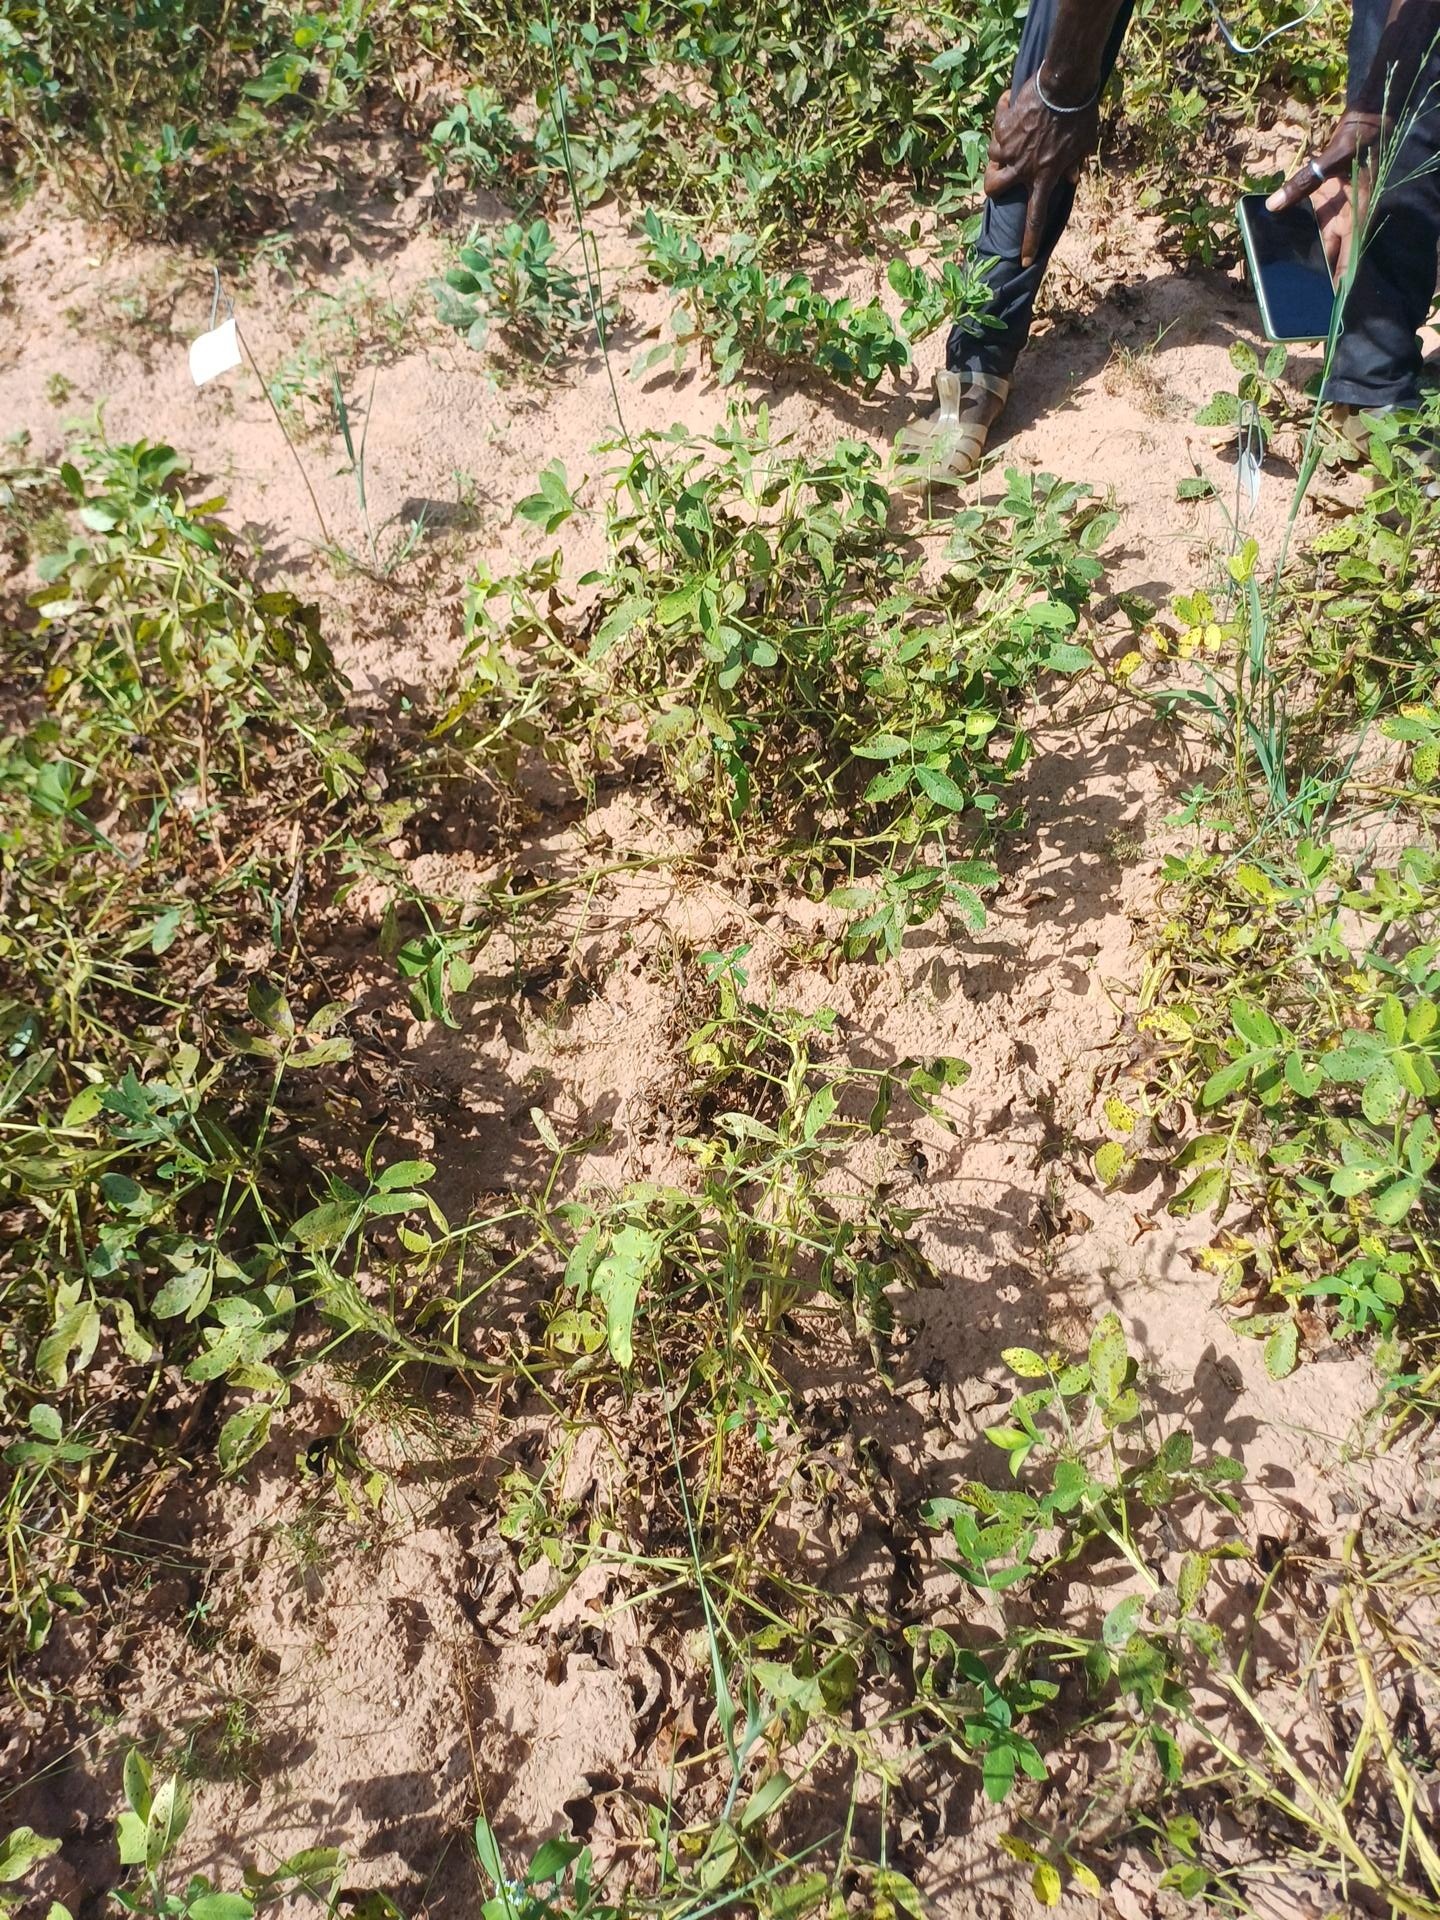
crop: groundnut
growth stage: flowering
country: Senegal
